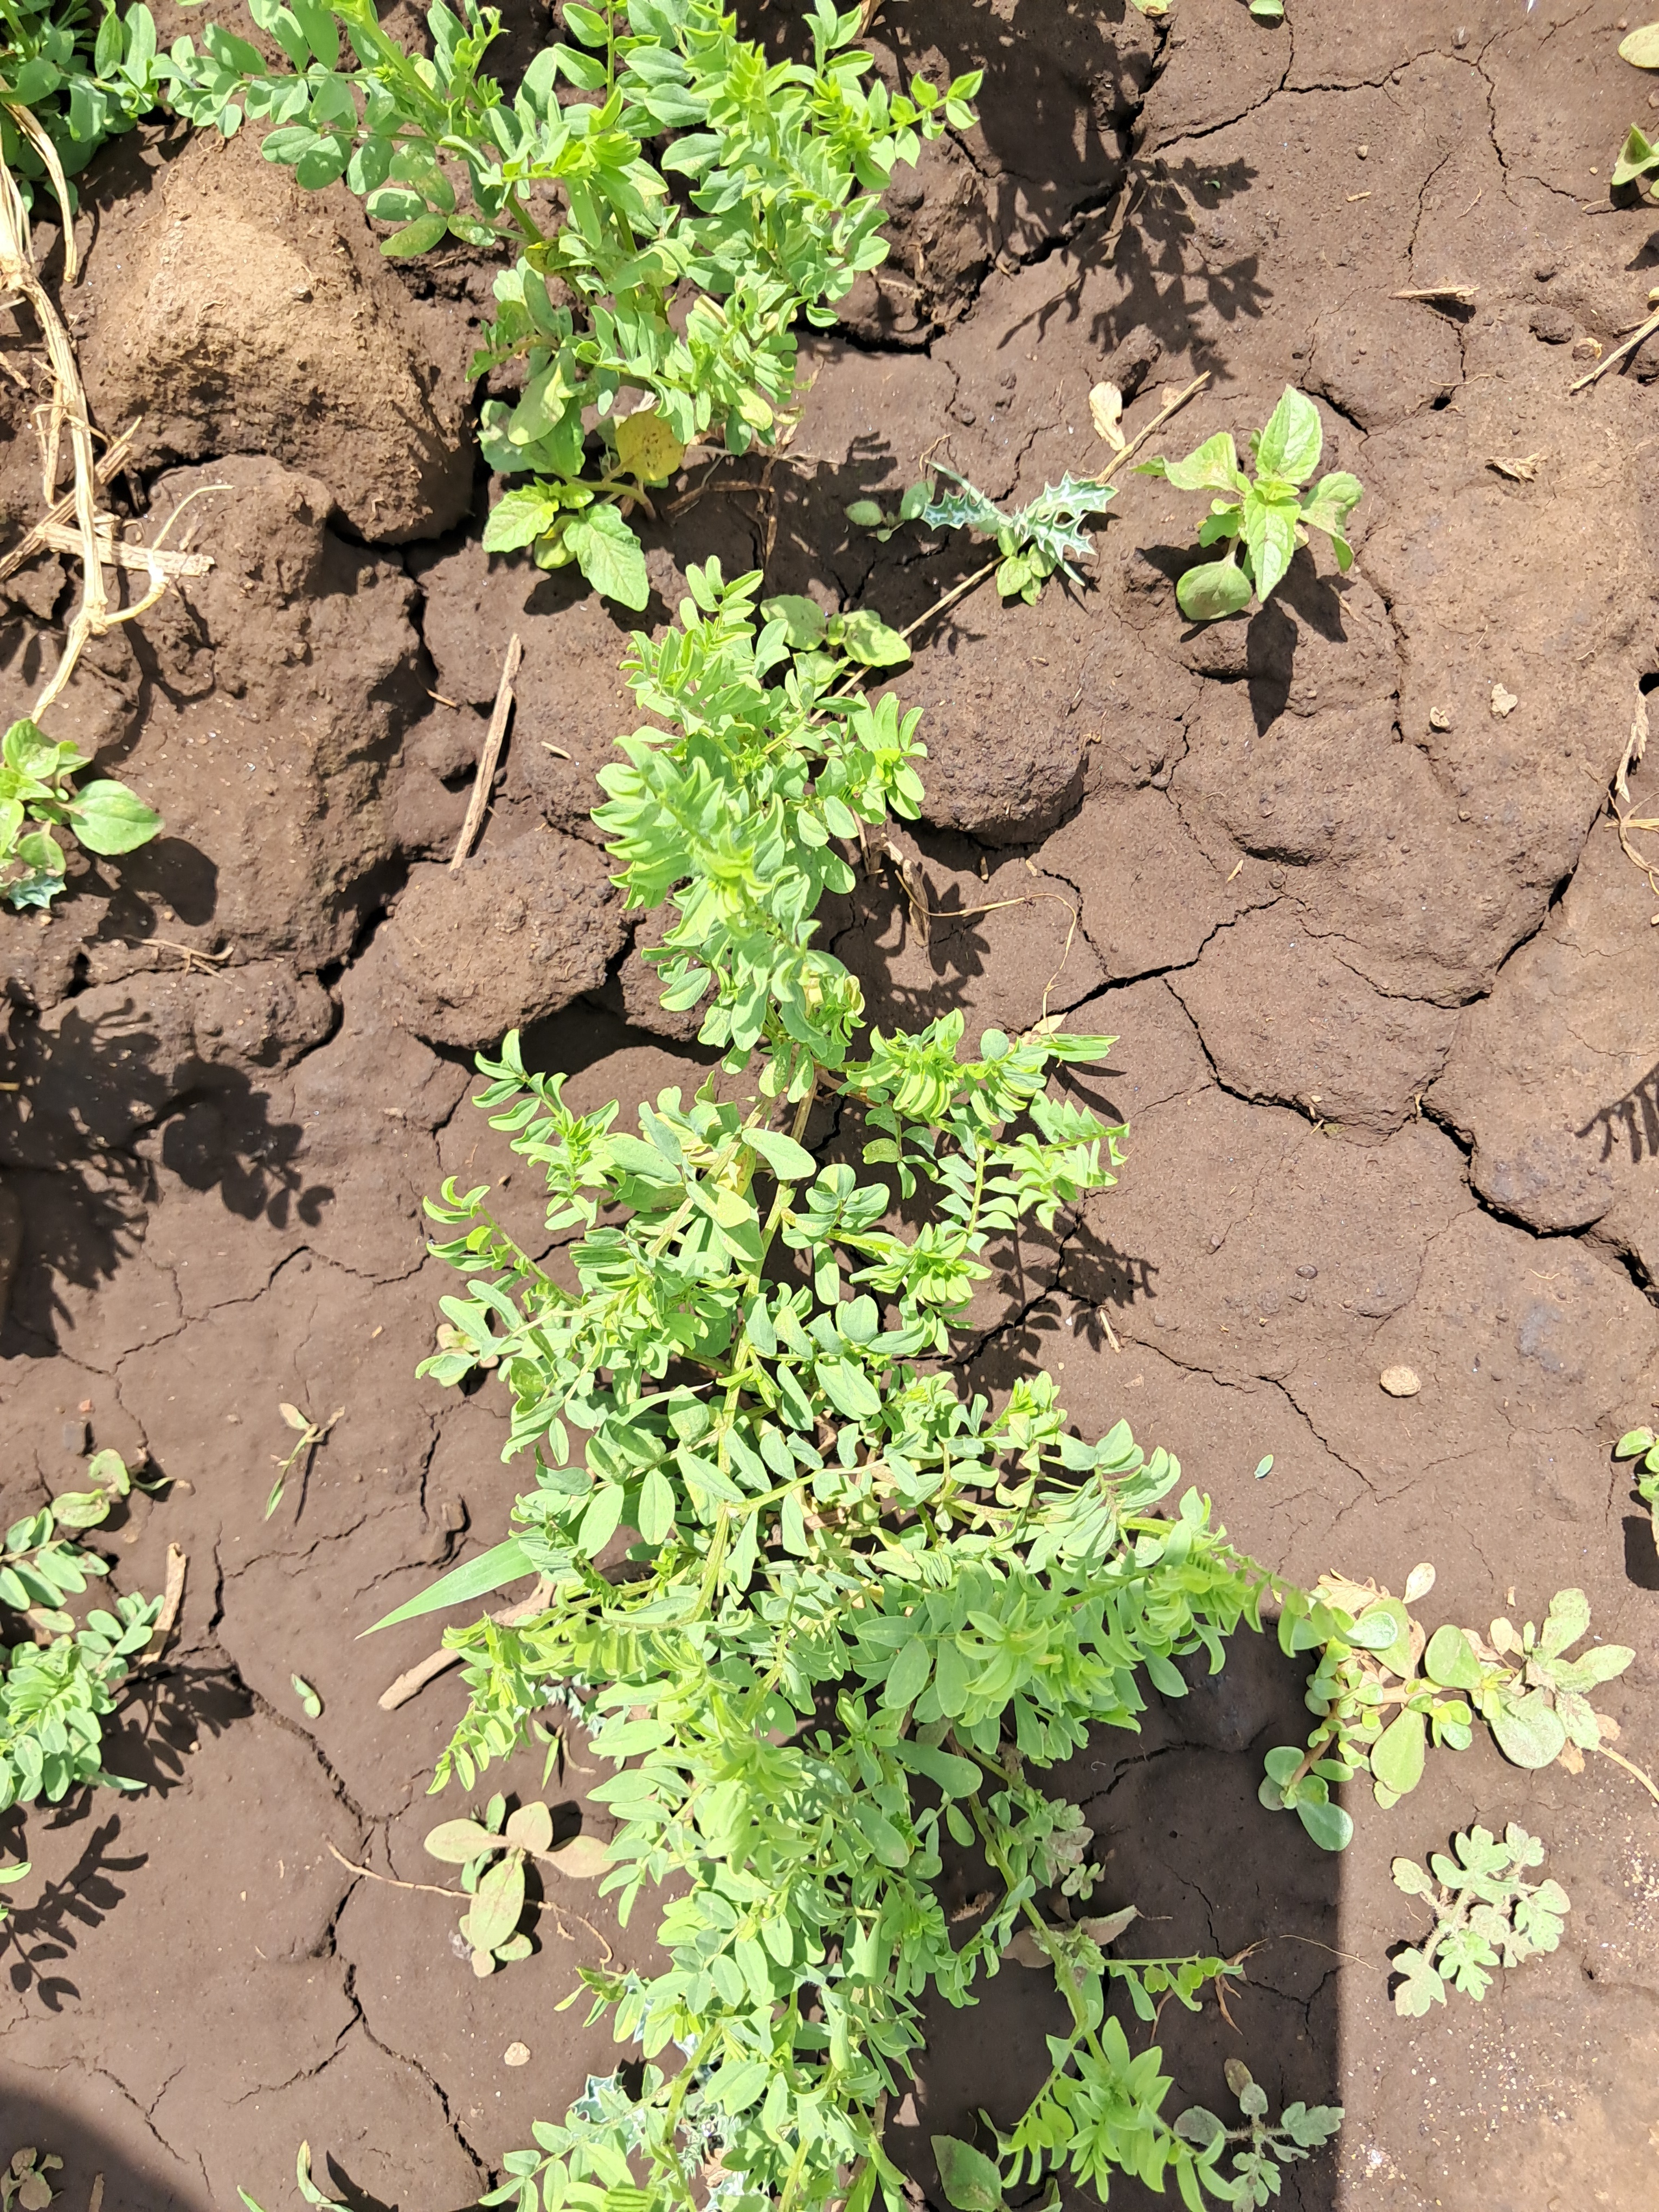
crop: lentil
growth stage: vegetative
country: Tanzania
